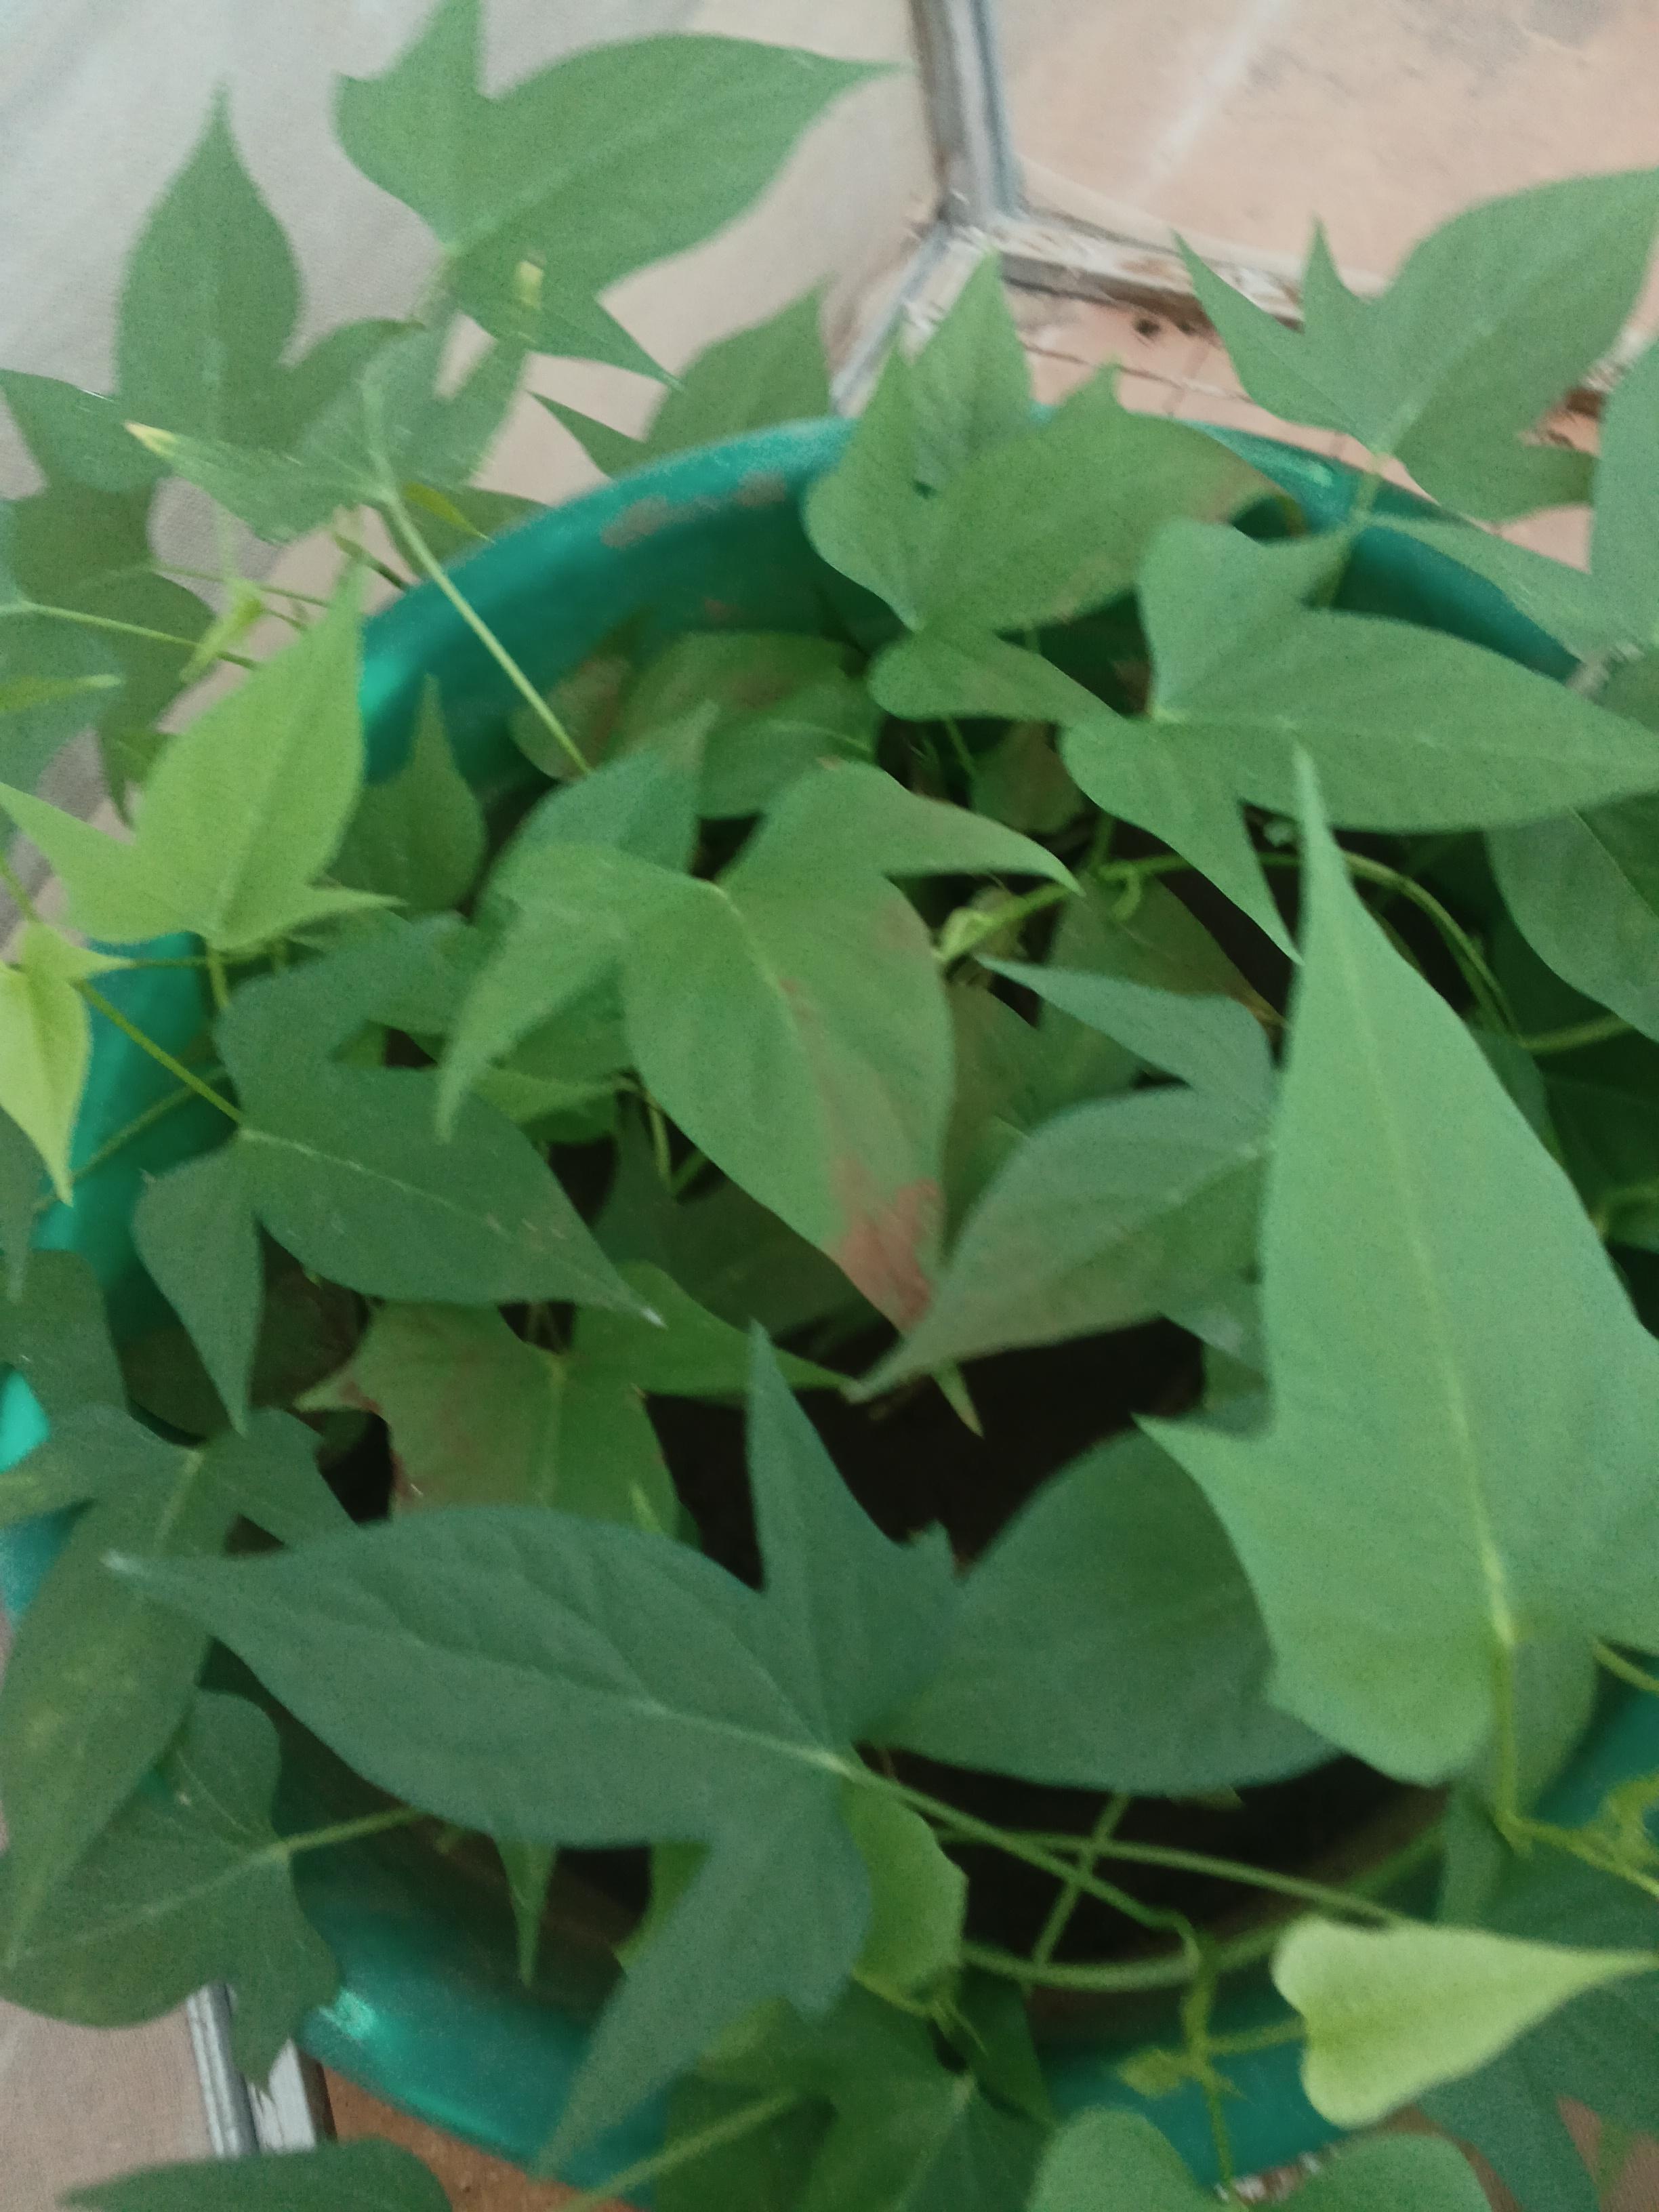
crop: sweet potato
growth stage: vegetative
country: Kenya
